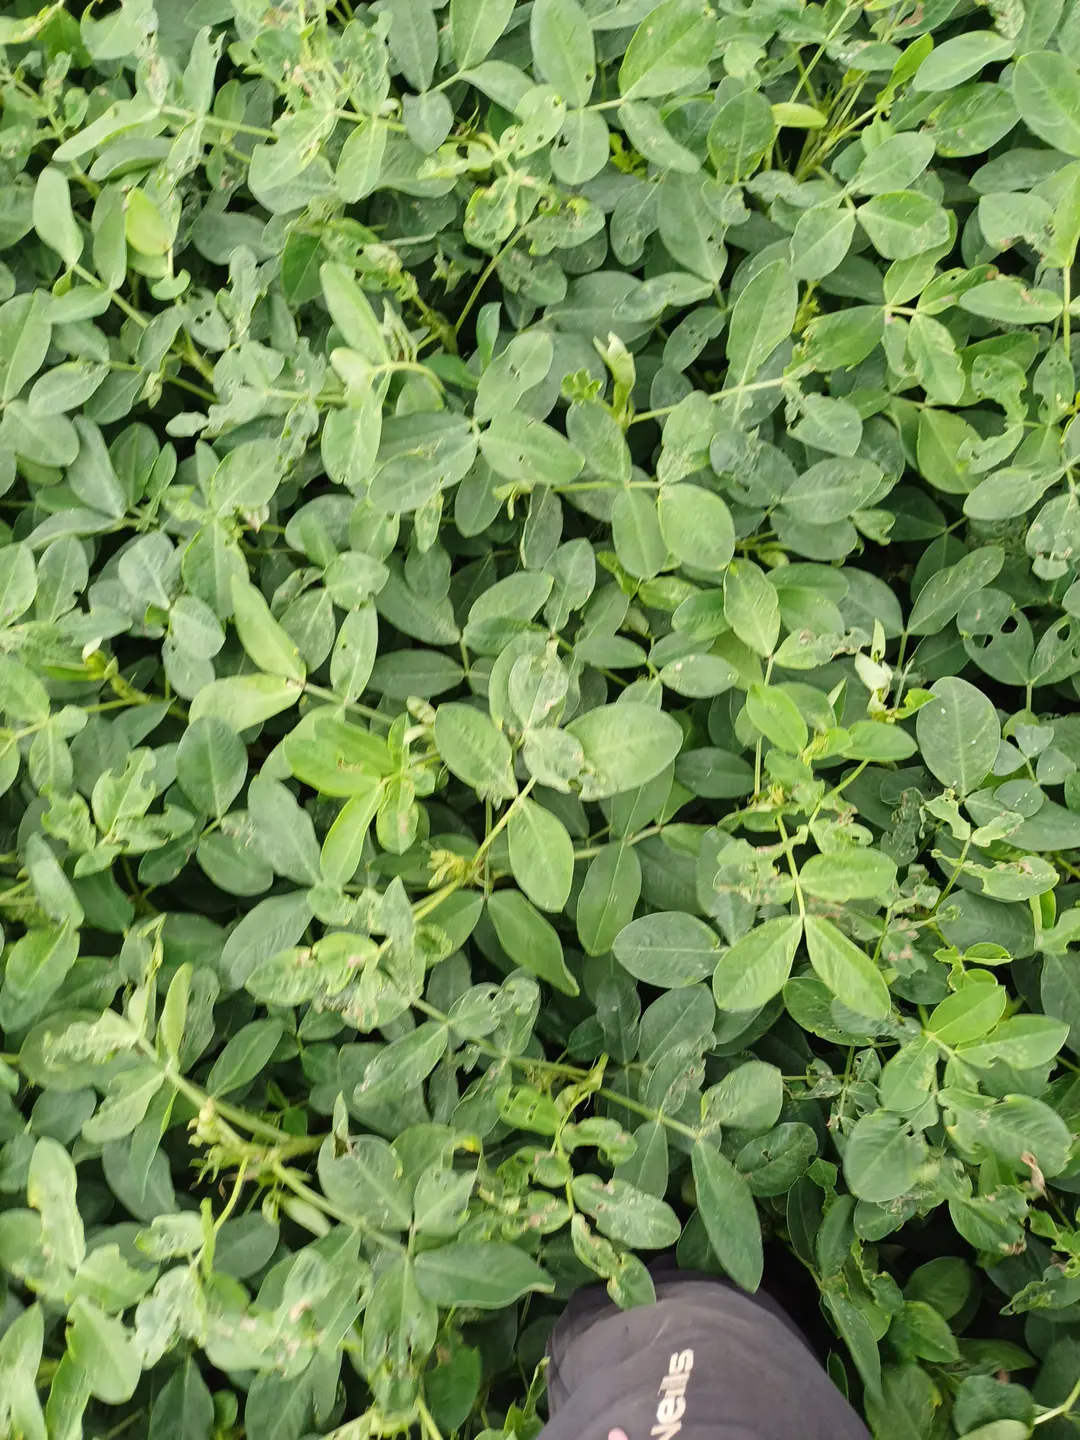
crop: groundnut
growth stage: pegging
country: Kenya
